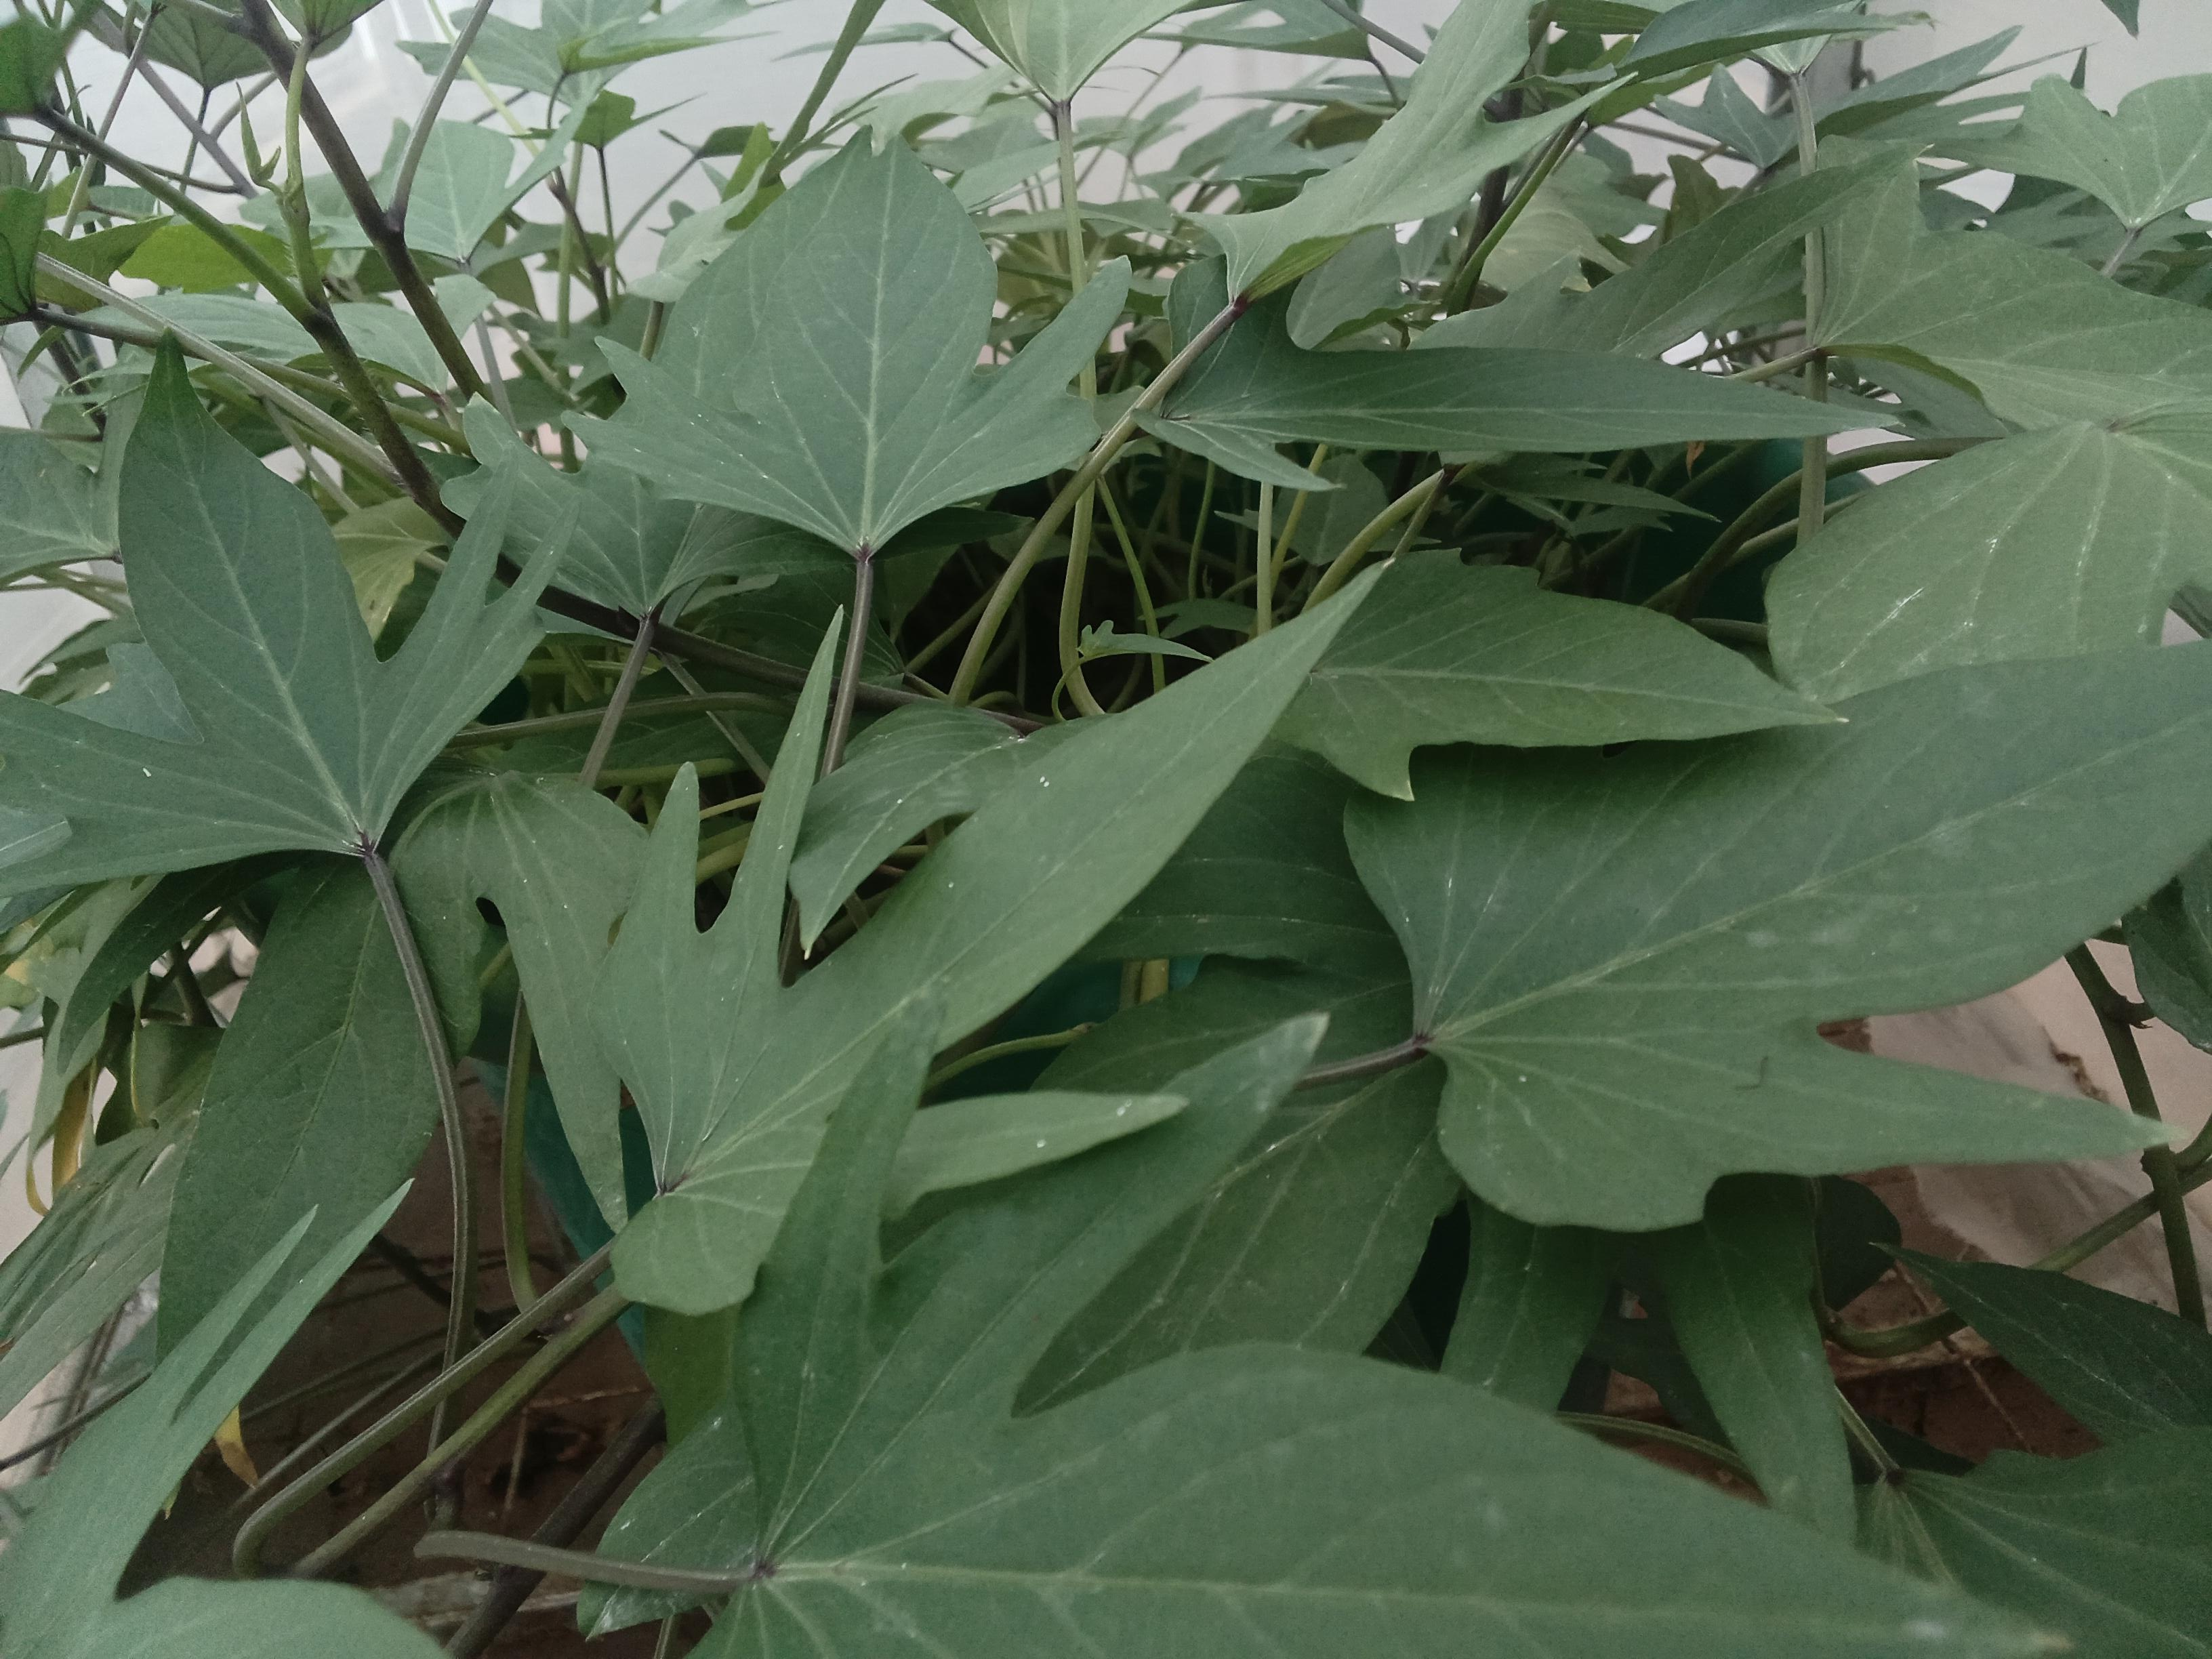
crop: sweet potato
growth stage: vegetative
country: Kenya
